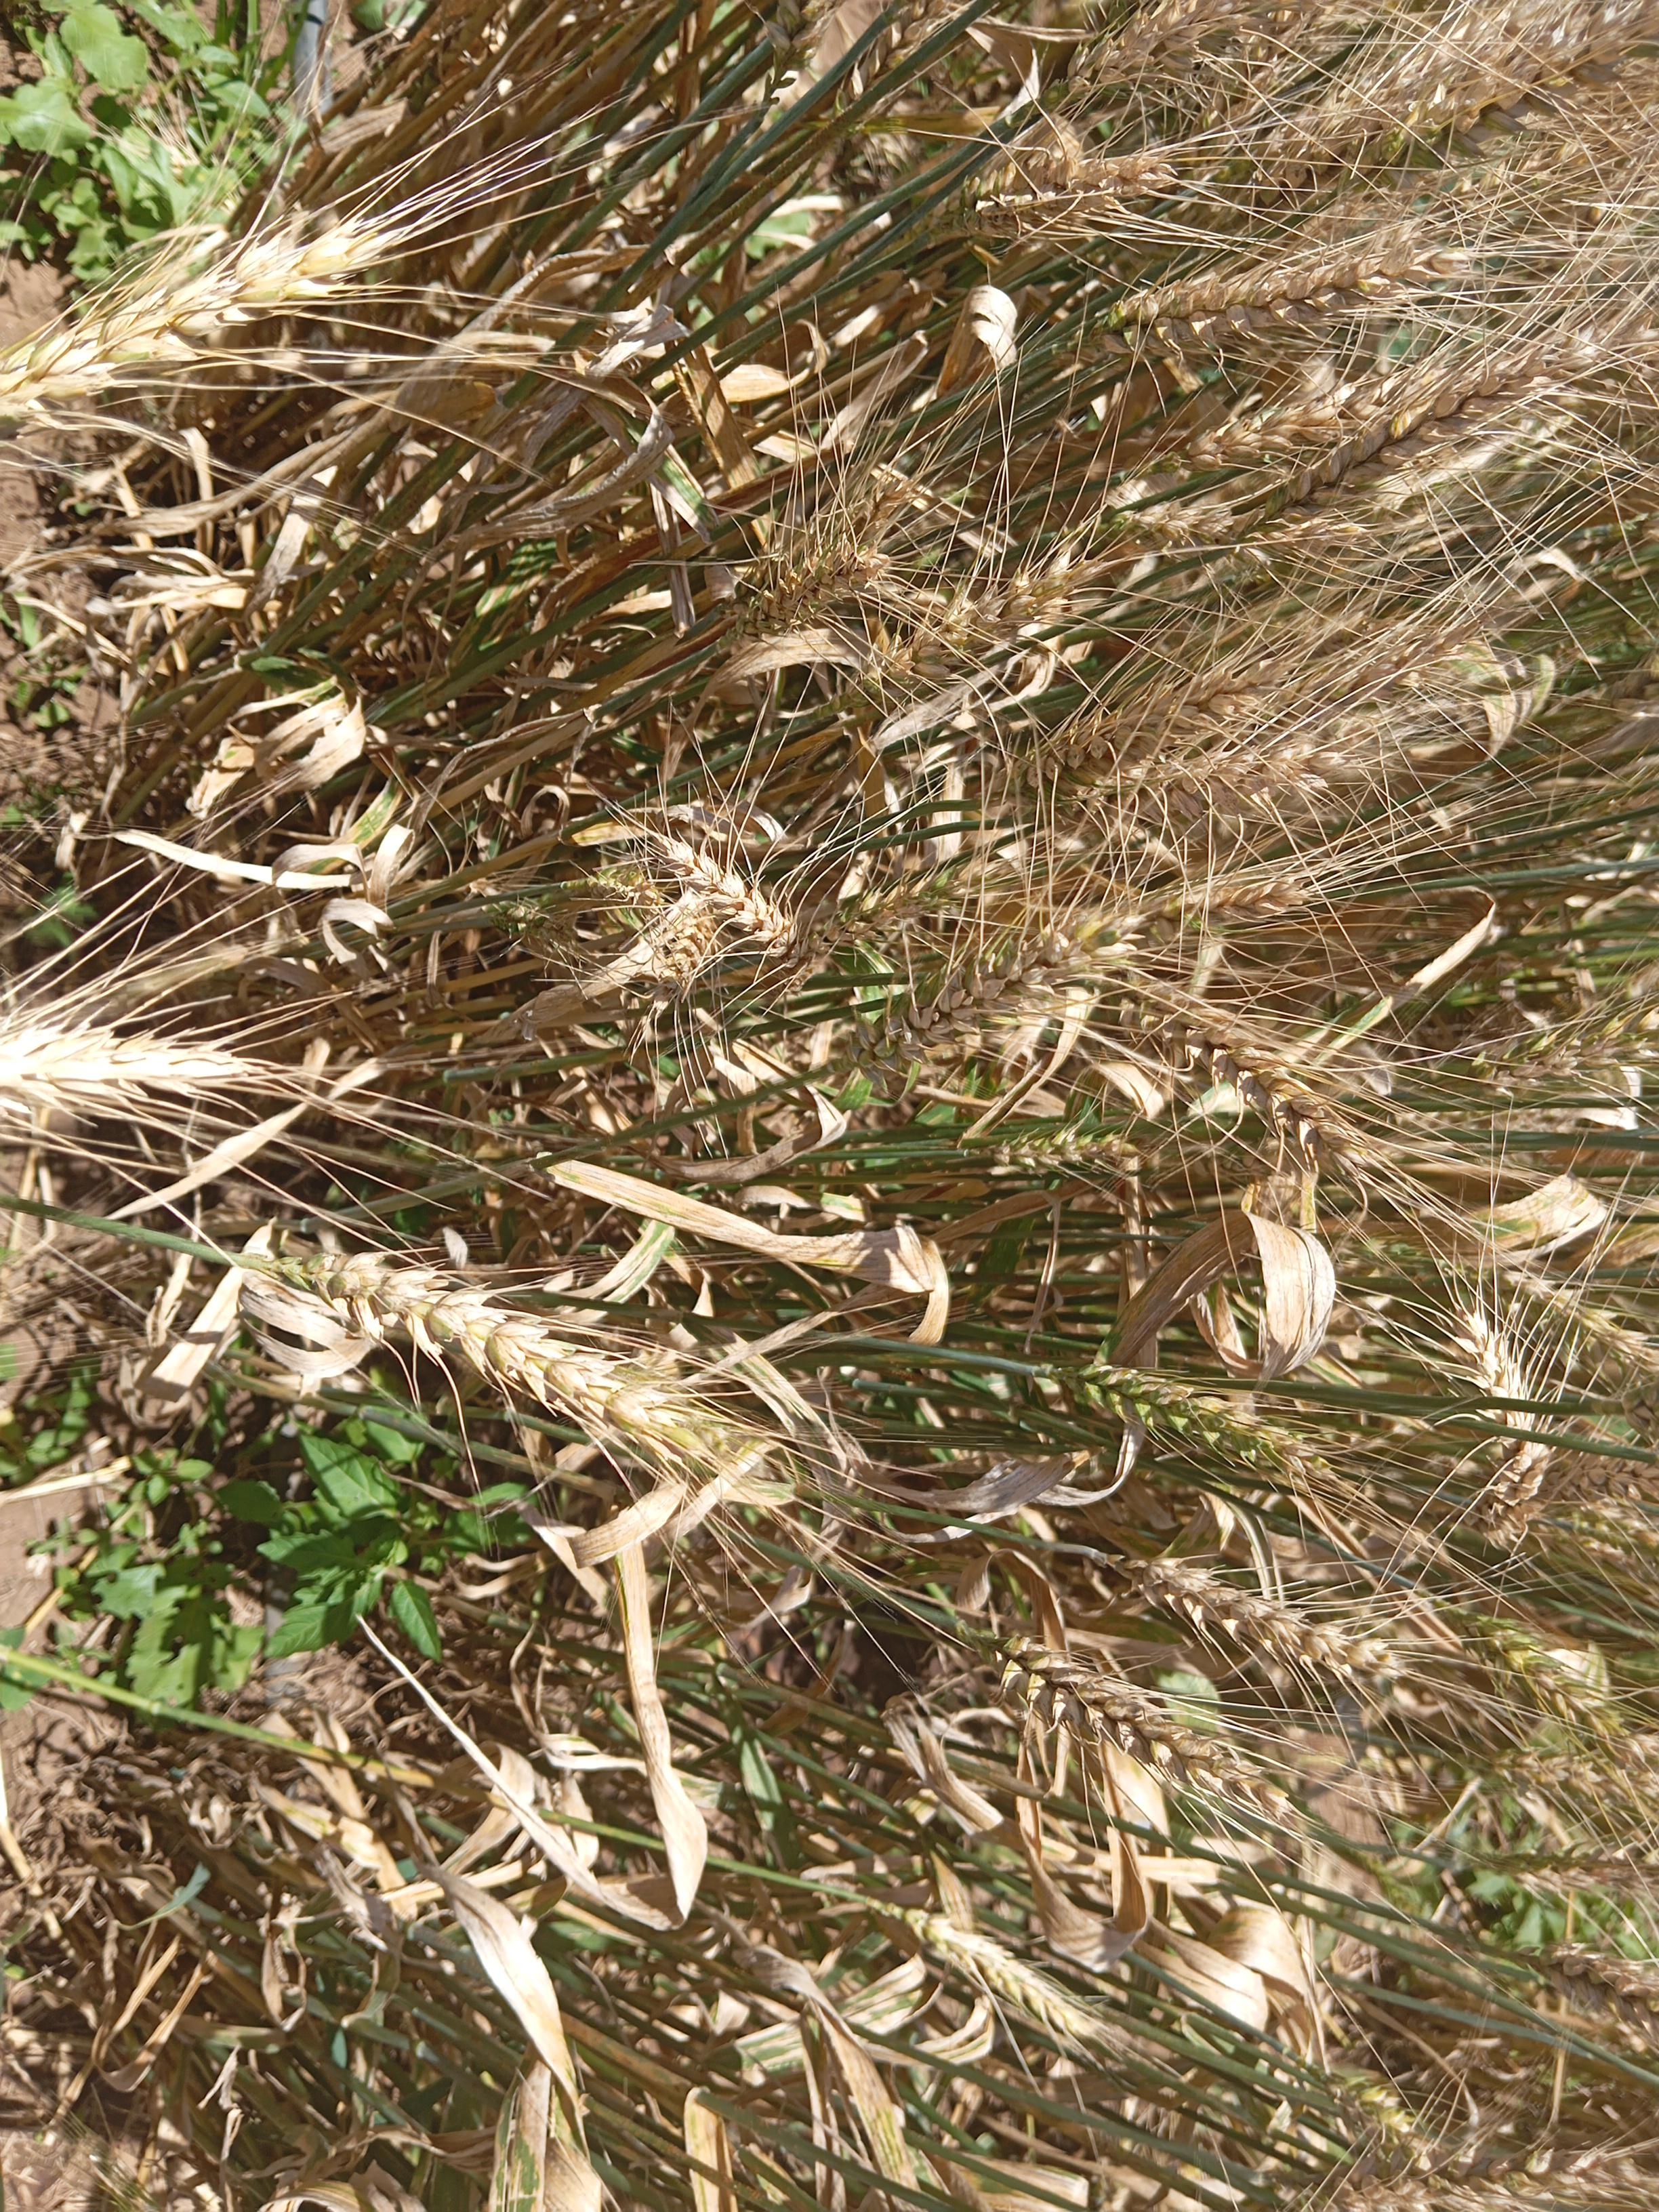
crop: wheat
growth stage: maturity
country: Kenya
